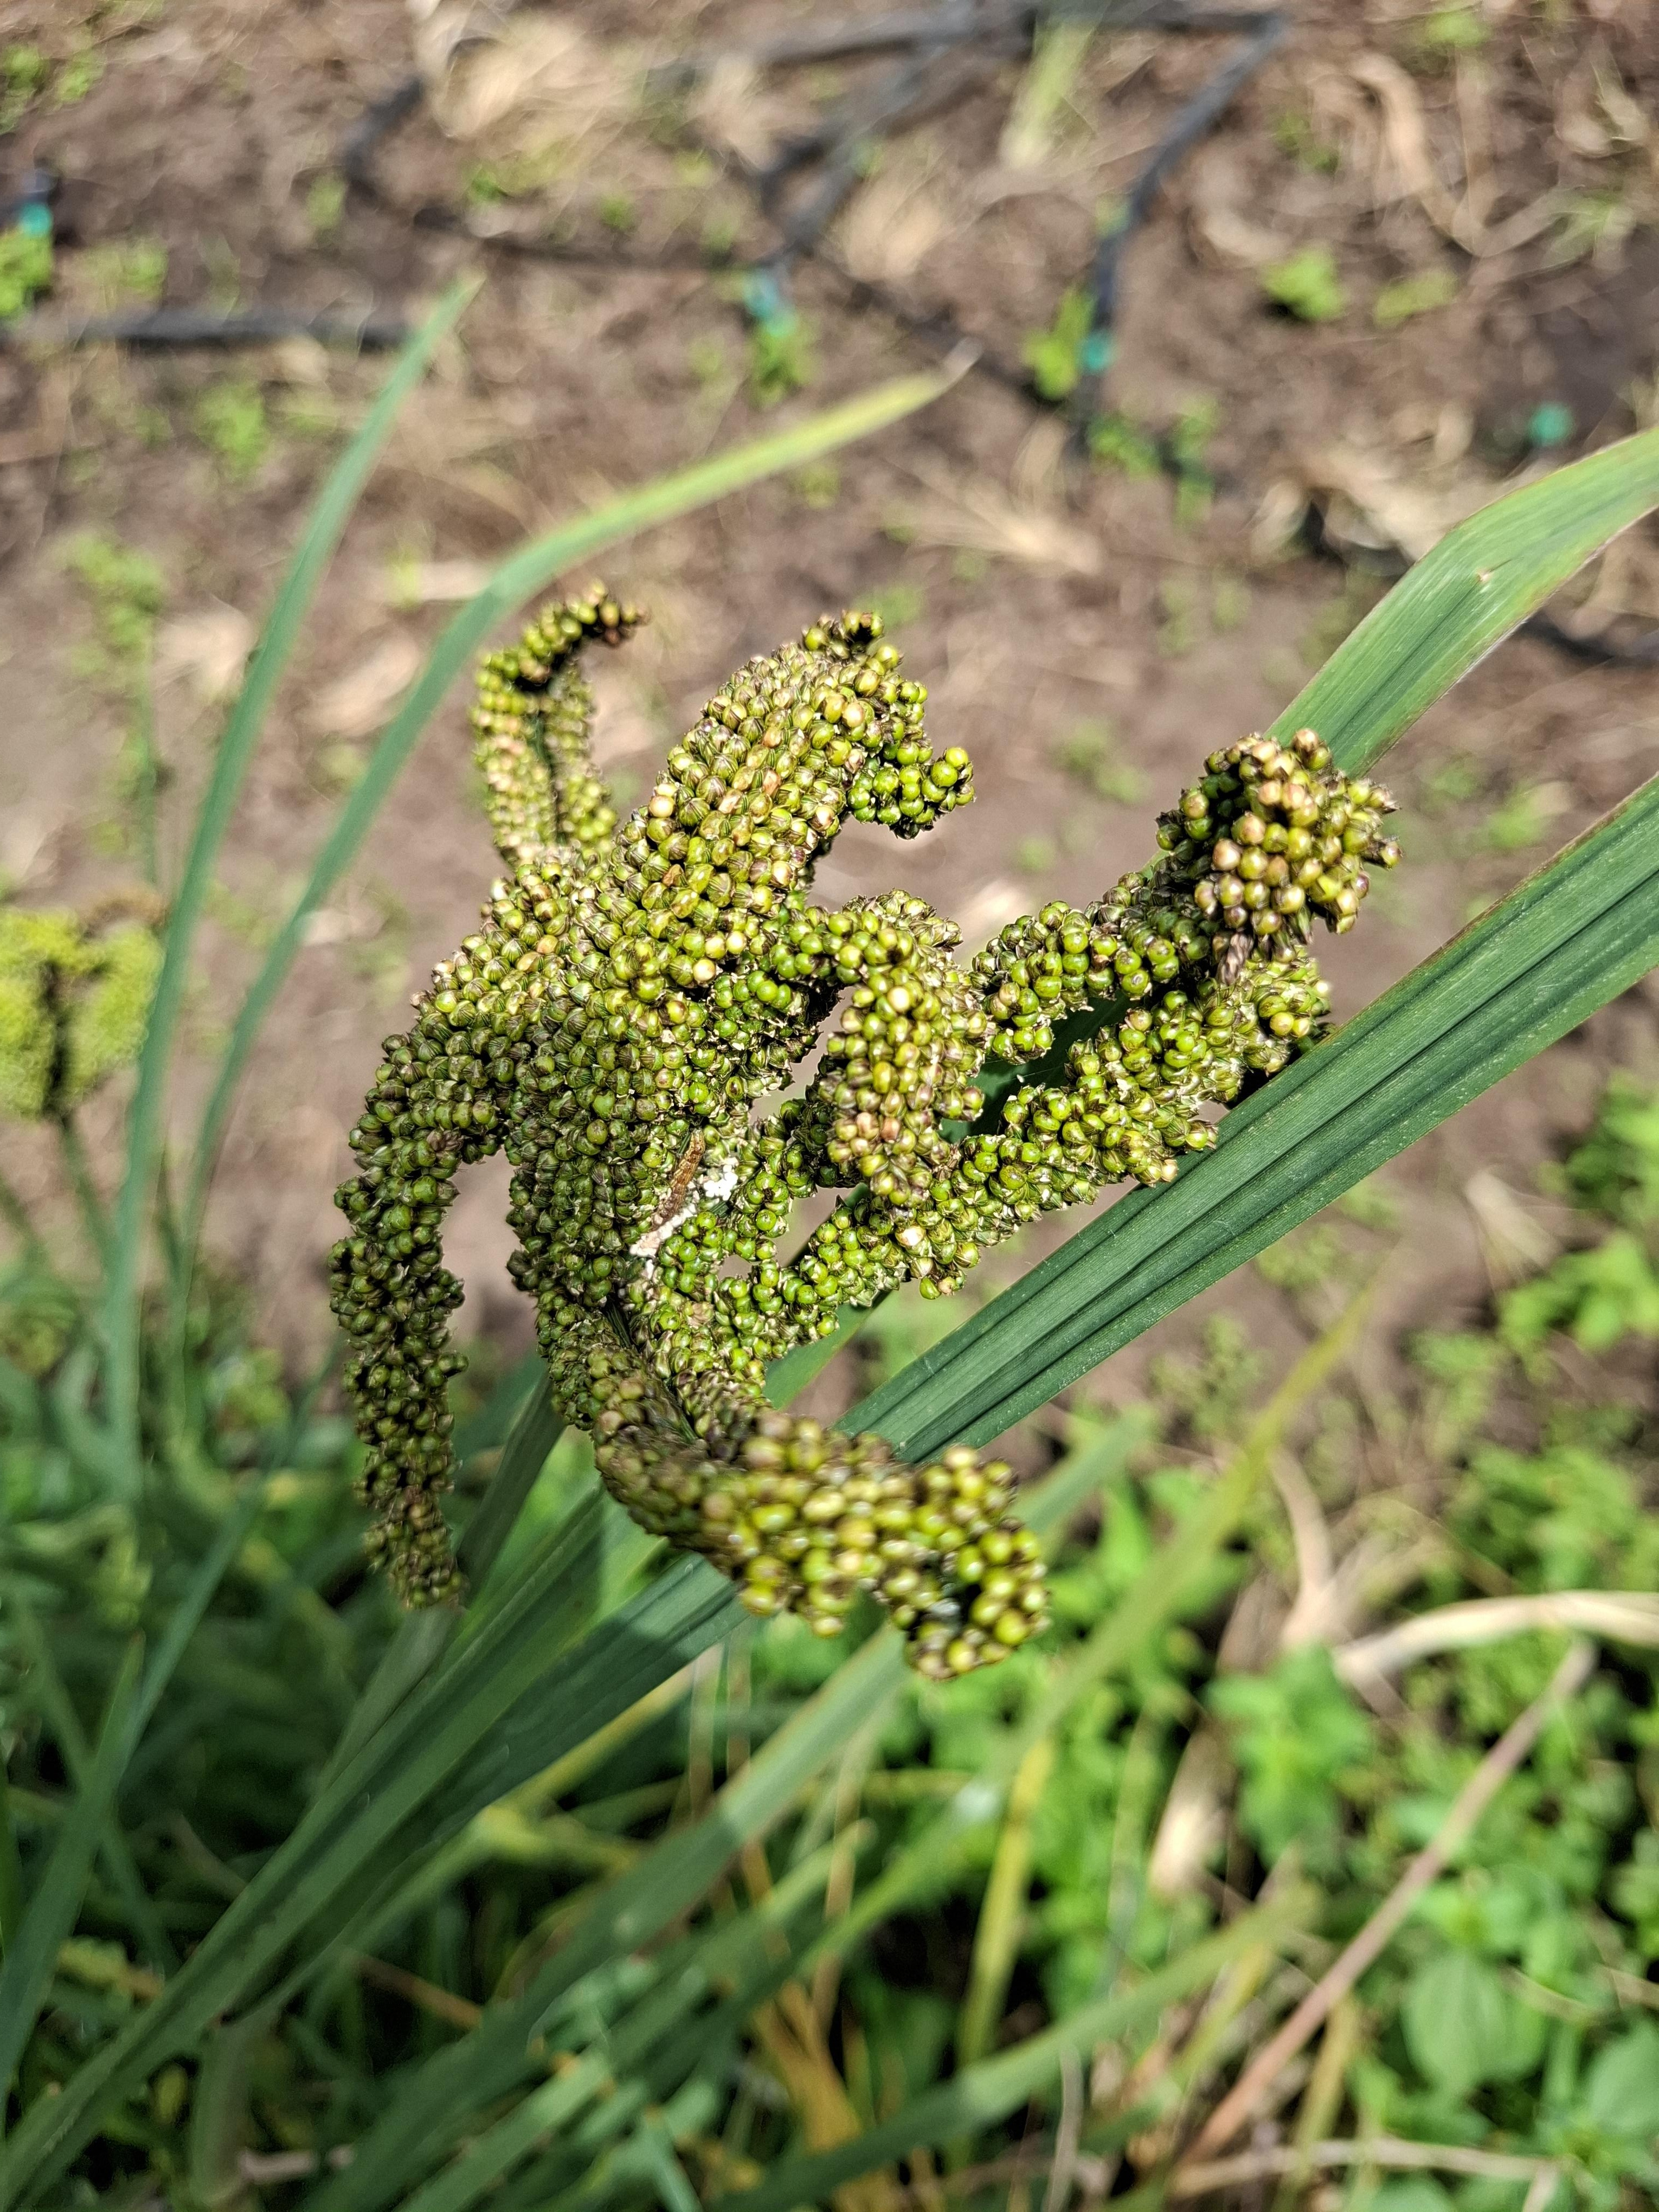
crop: finger millet
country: Tanzania
